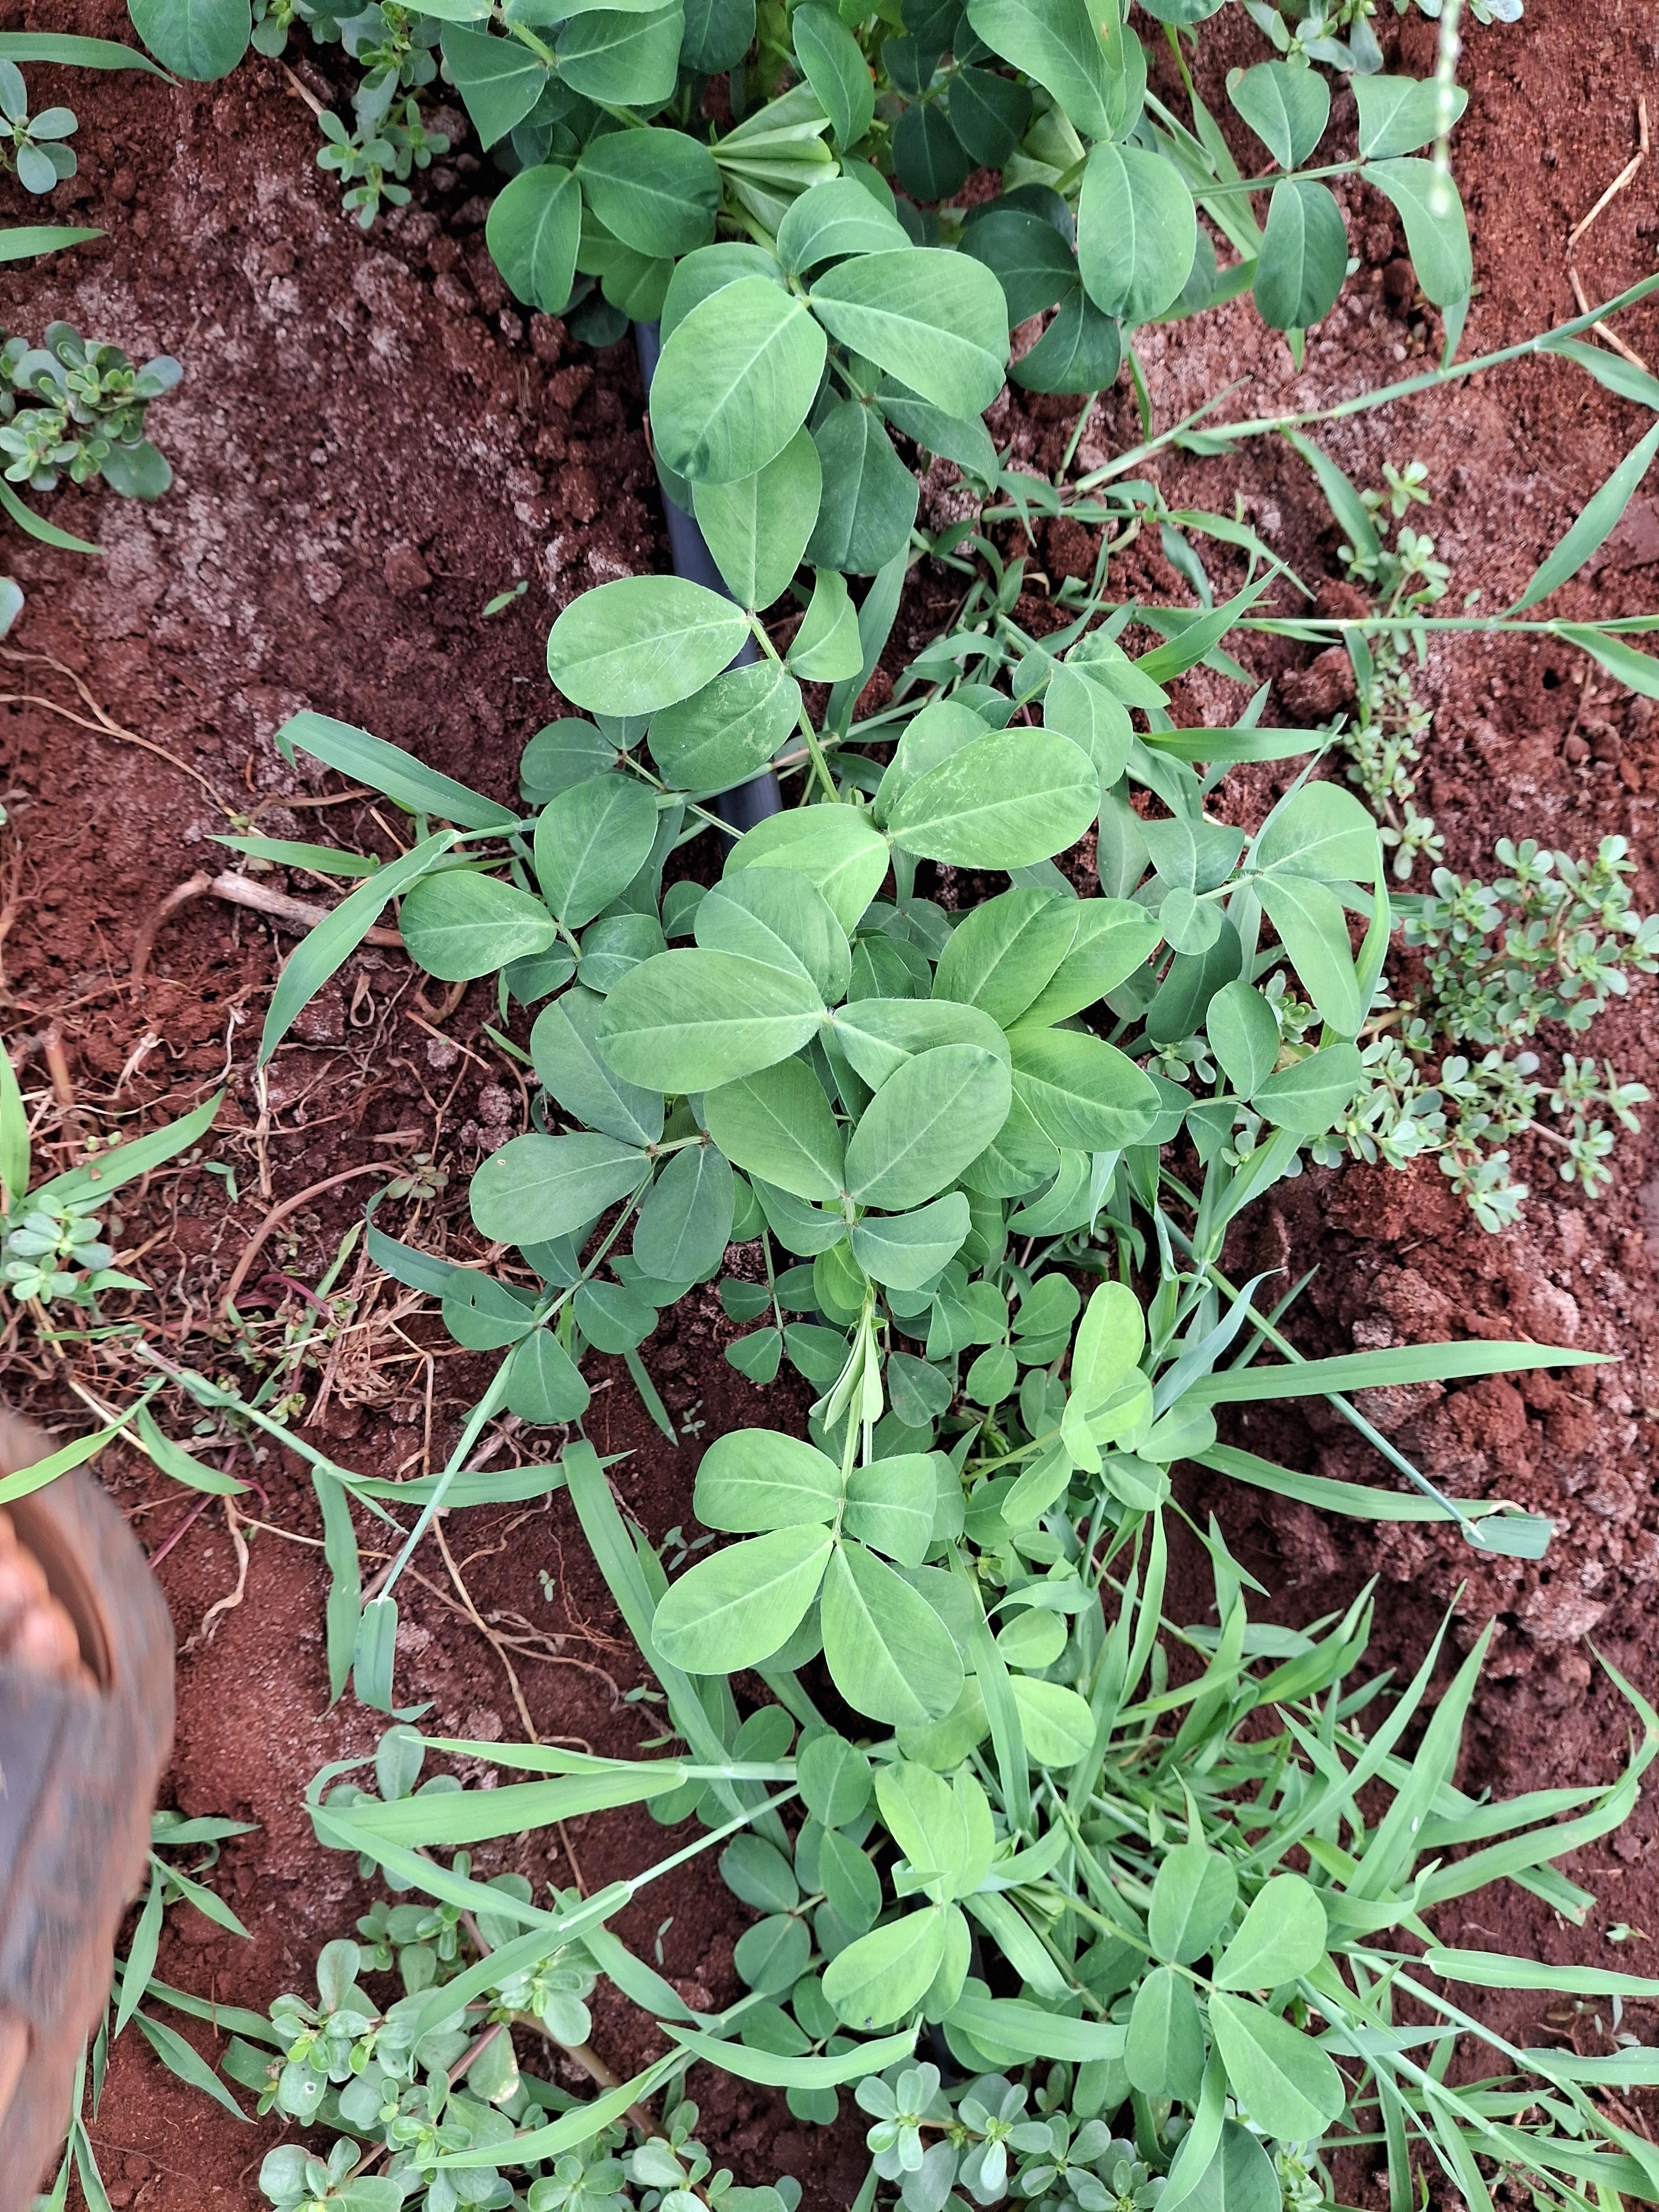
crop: groundnut
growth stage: flowering
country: Kenya
